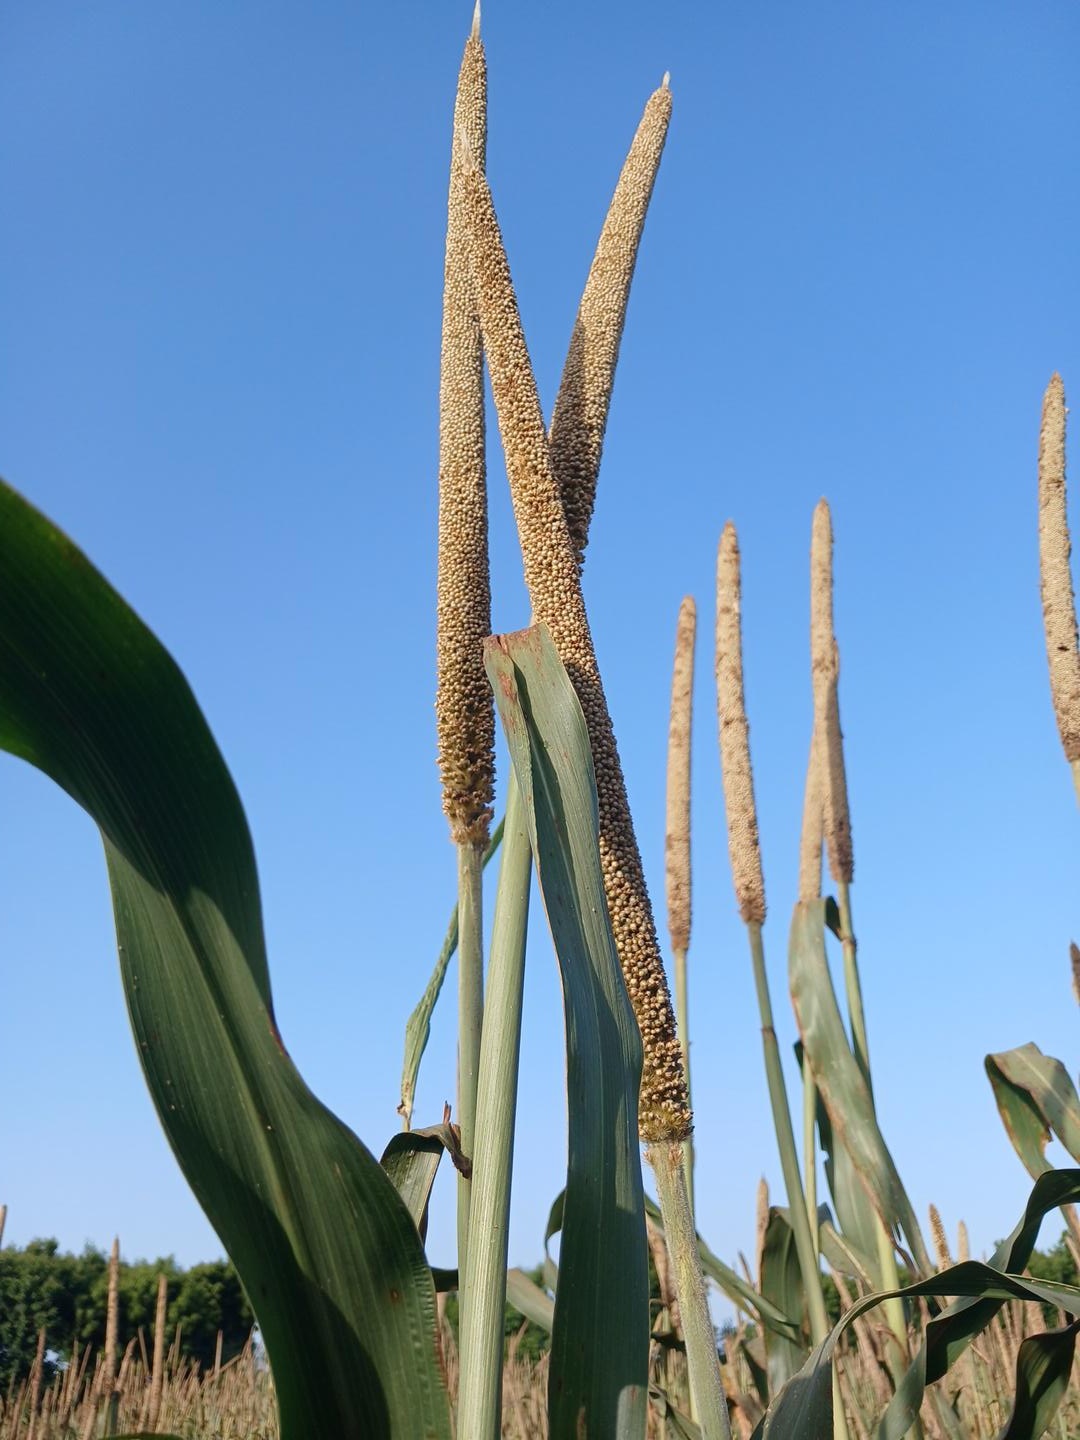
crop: pearl millet
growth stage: maturity
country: Senegal
